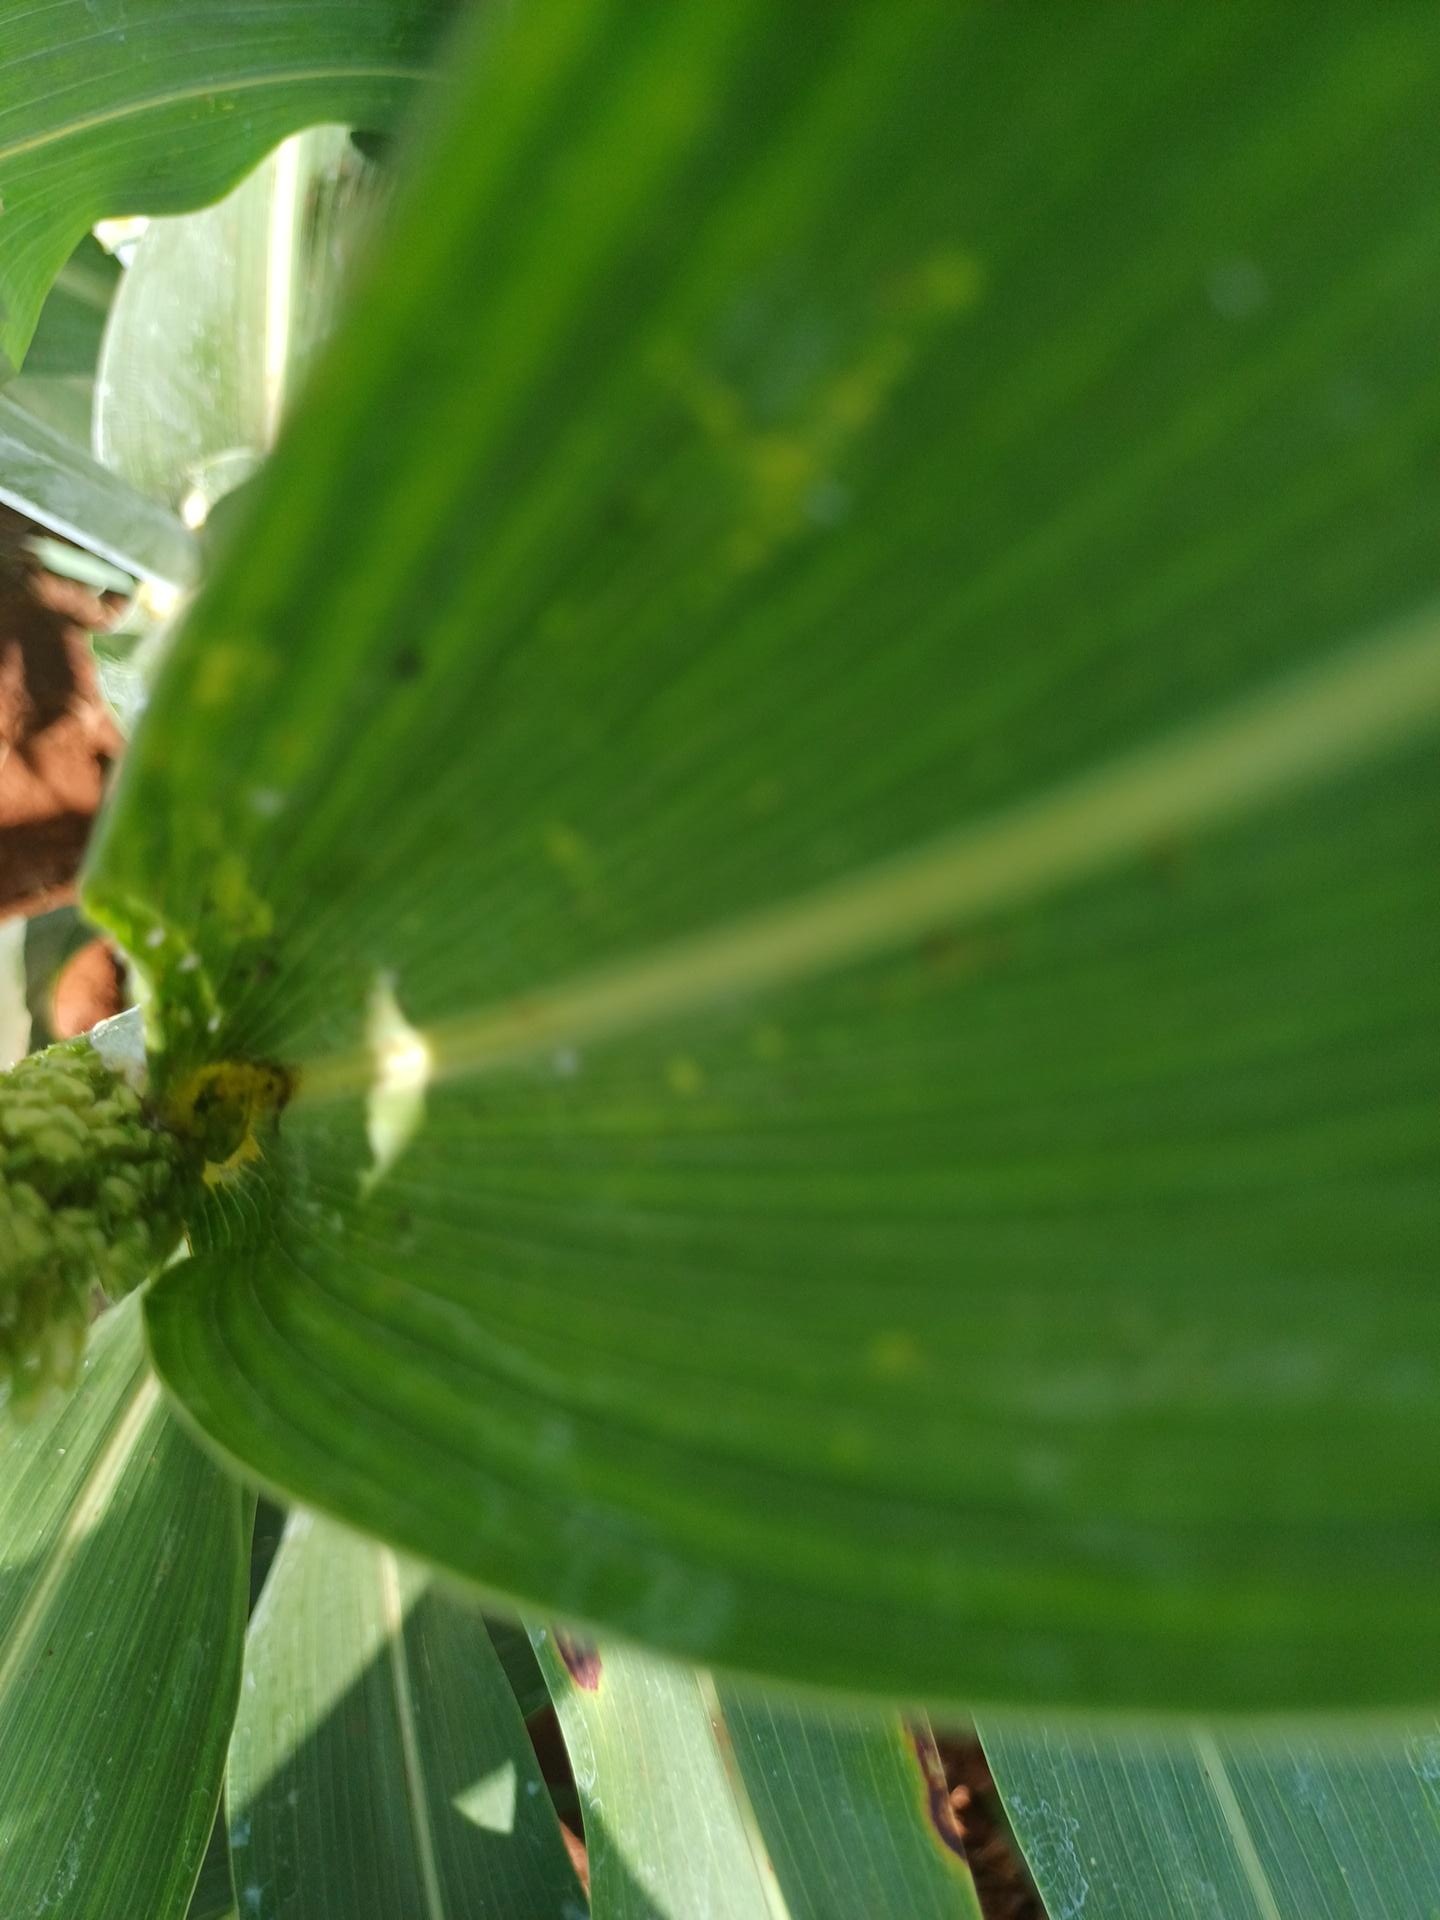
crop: sorghum
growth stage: heading tuber
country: Kenya
